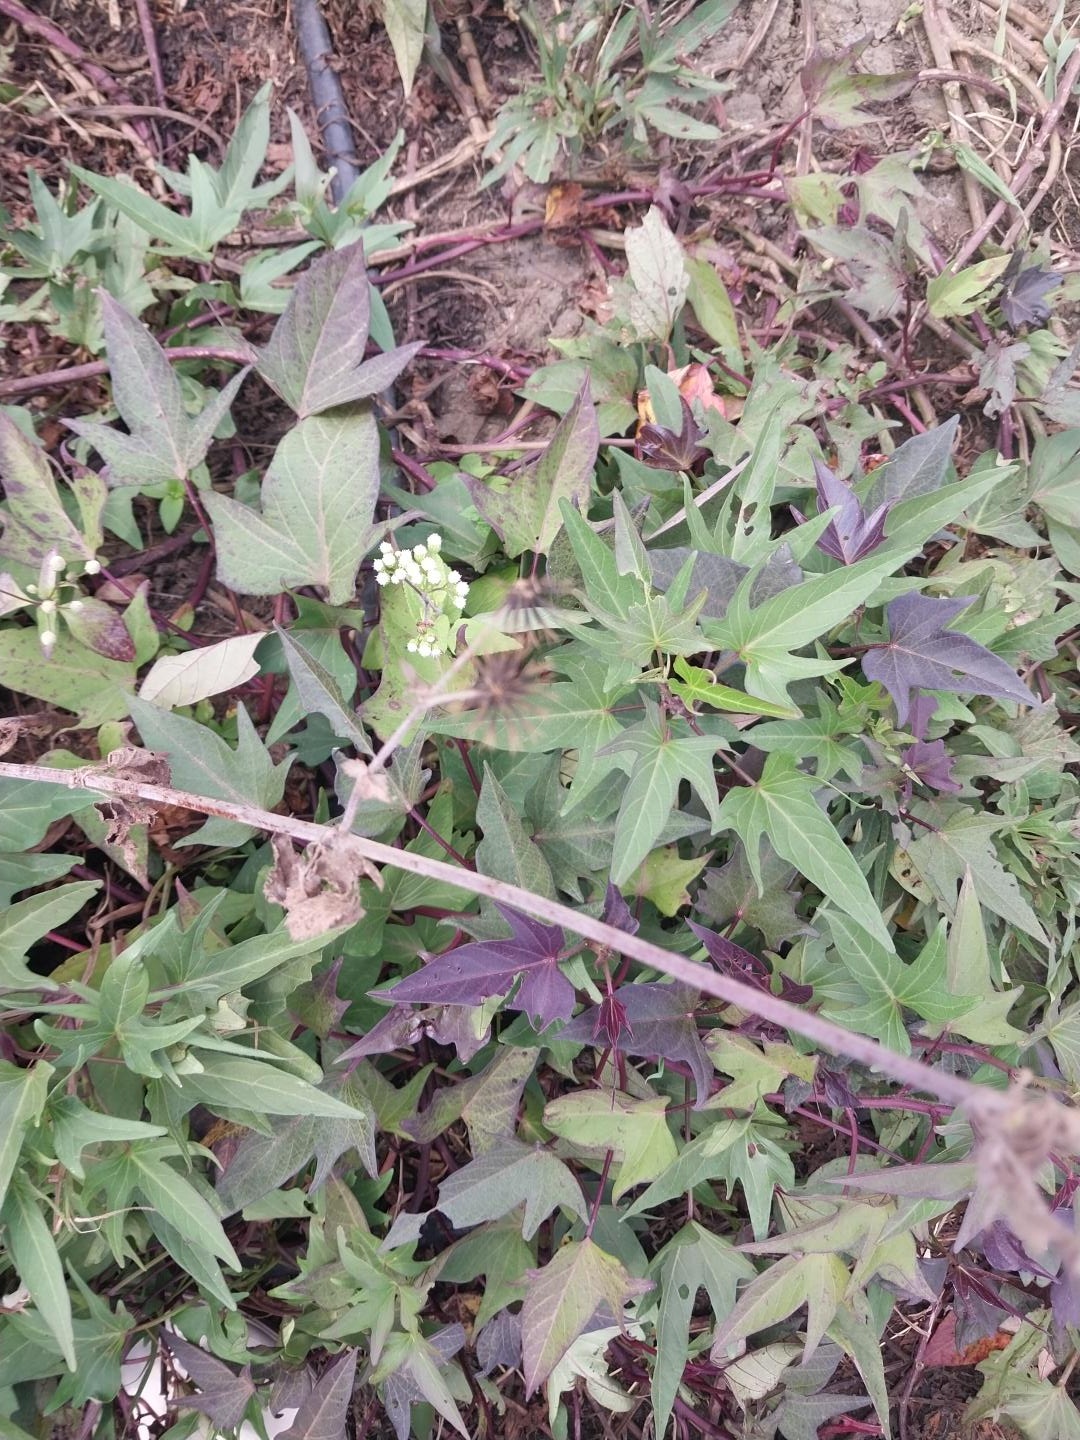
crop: sweet potato
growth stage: flowering
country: Tanzania
